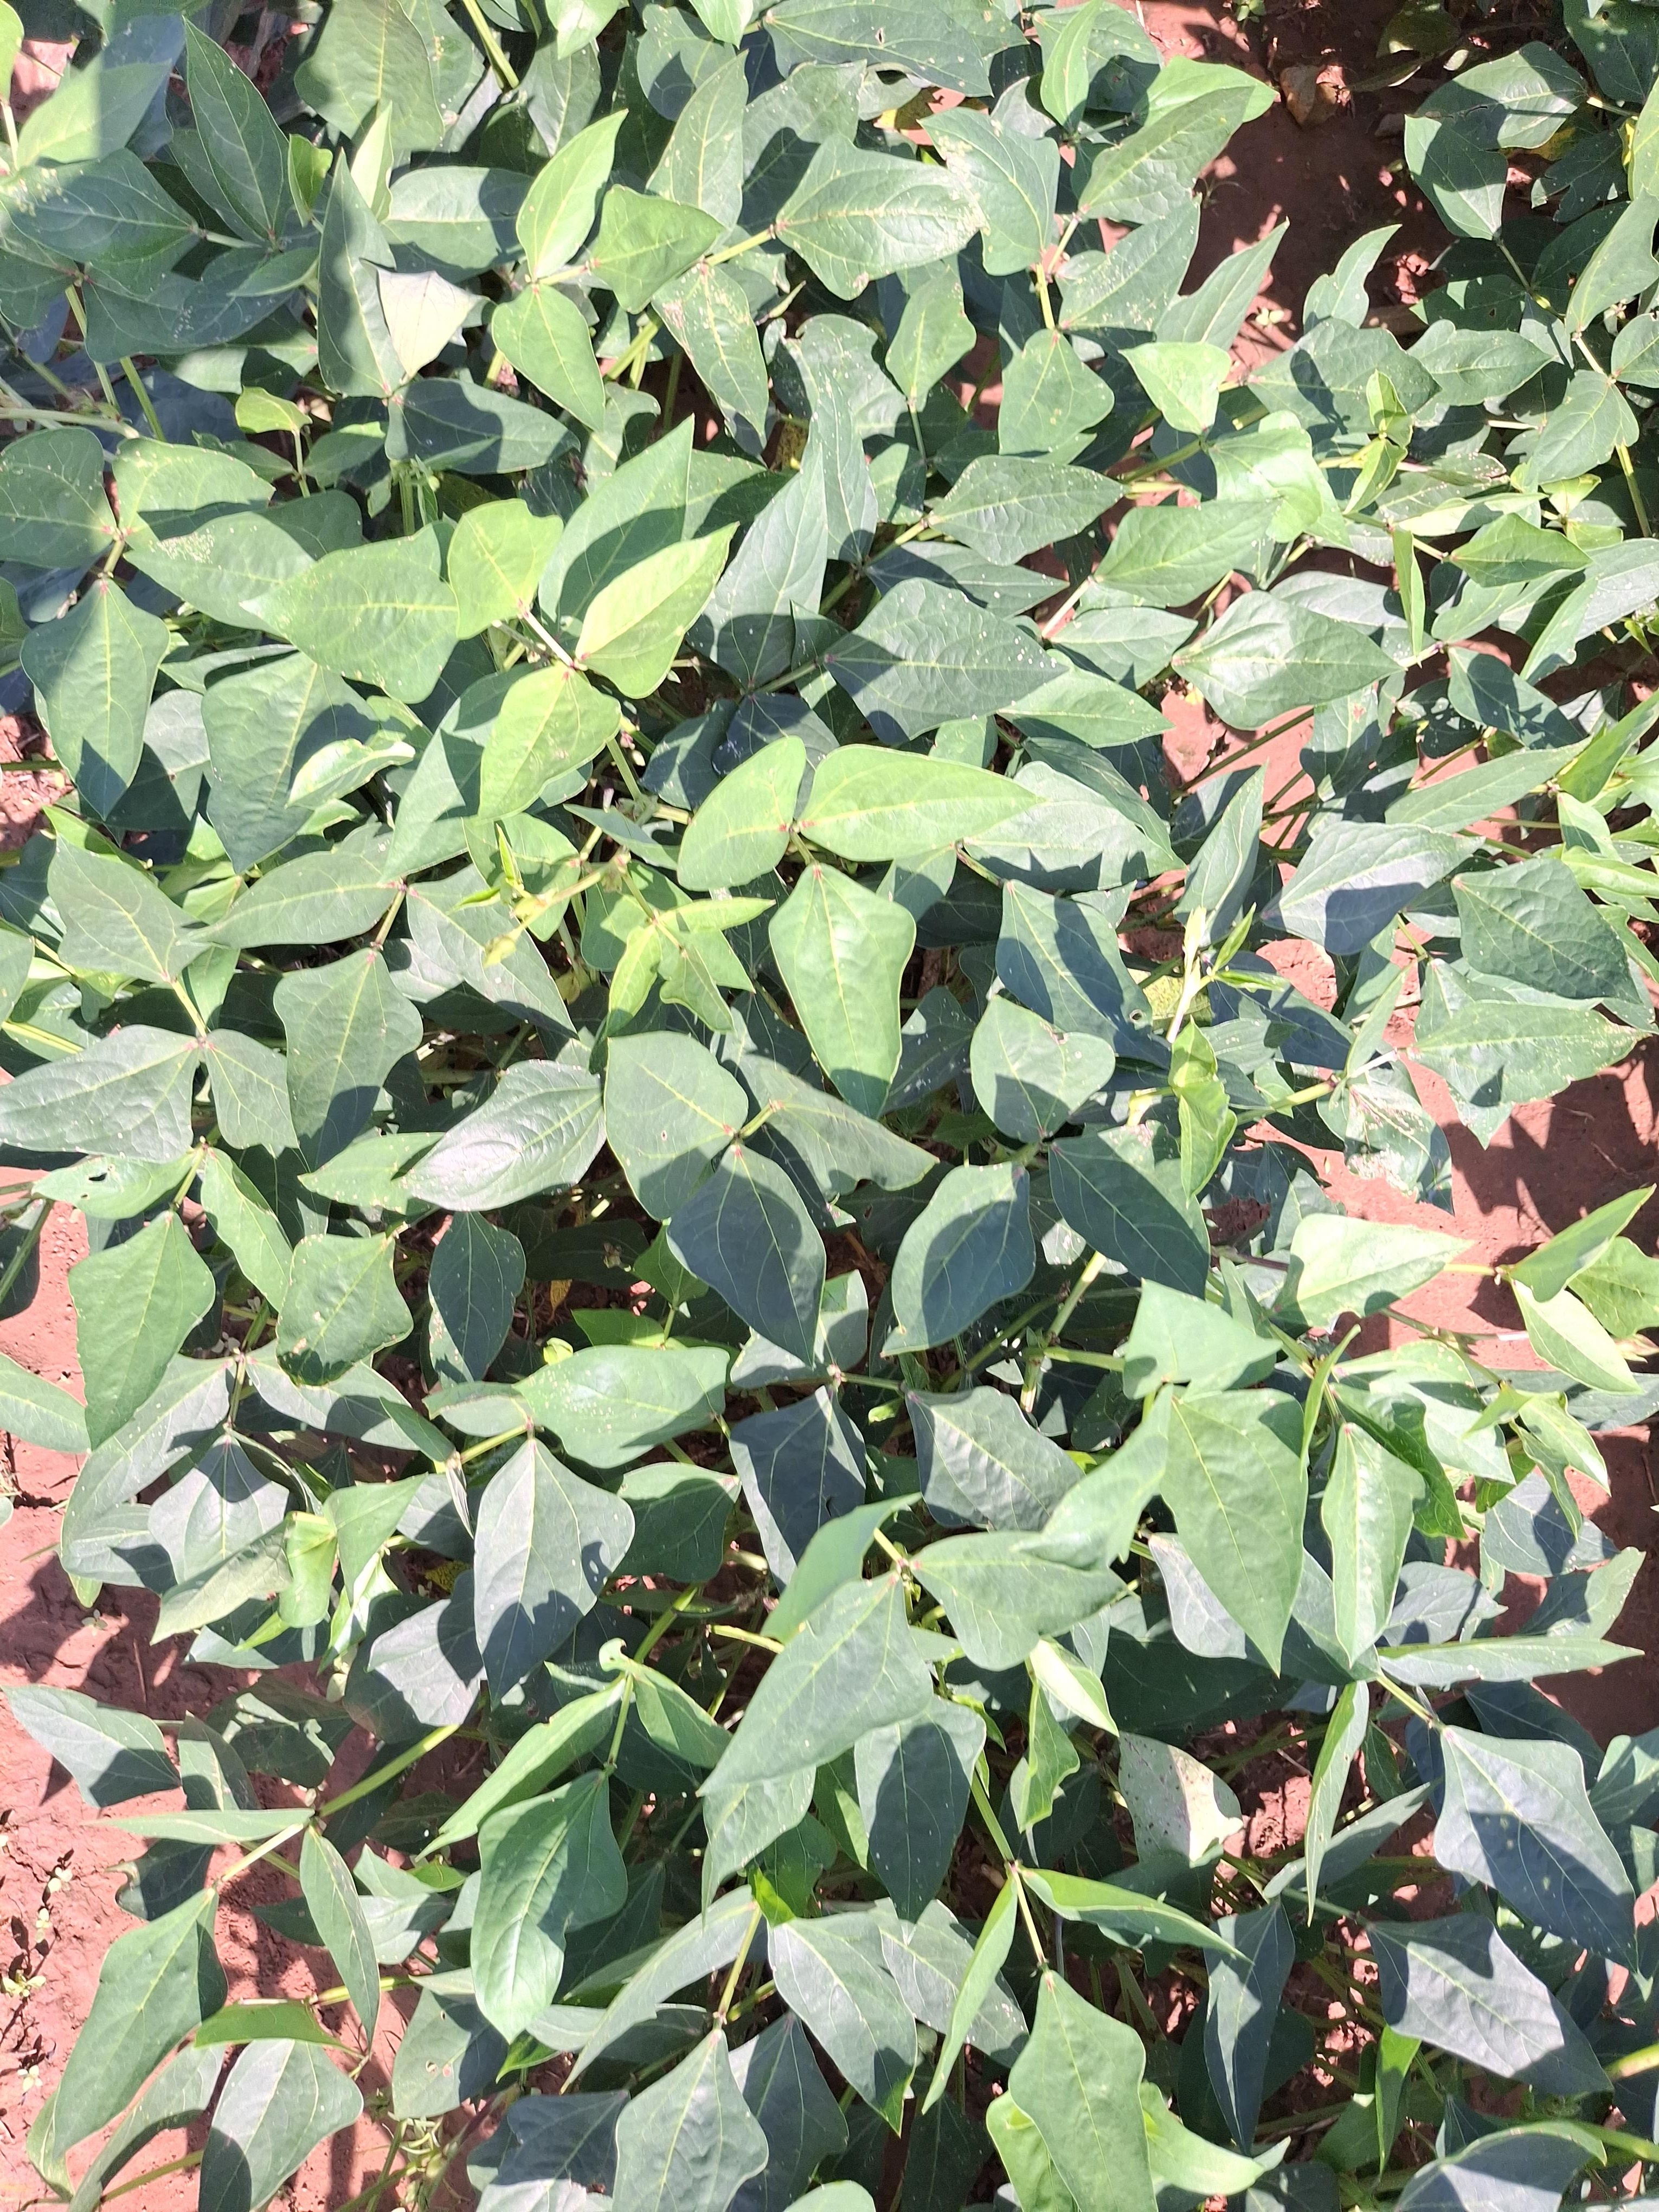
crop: cowpea
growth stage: flowering
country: Nigeria
